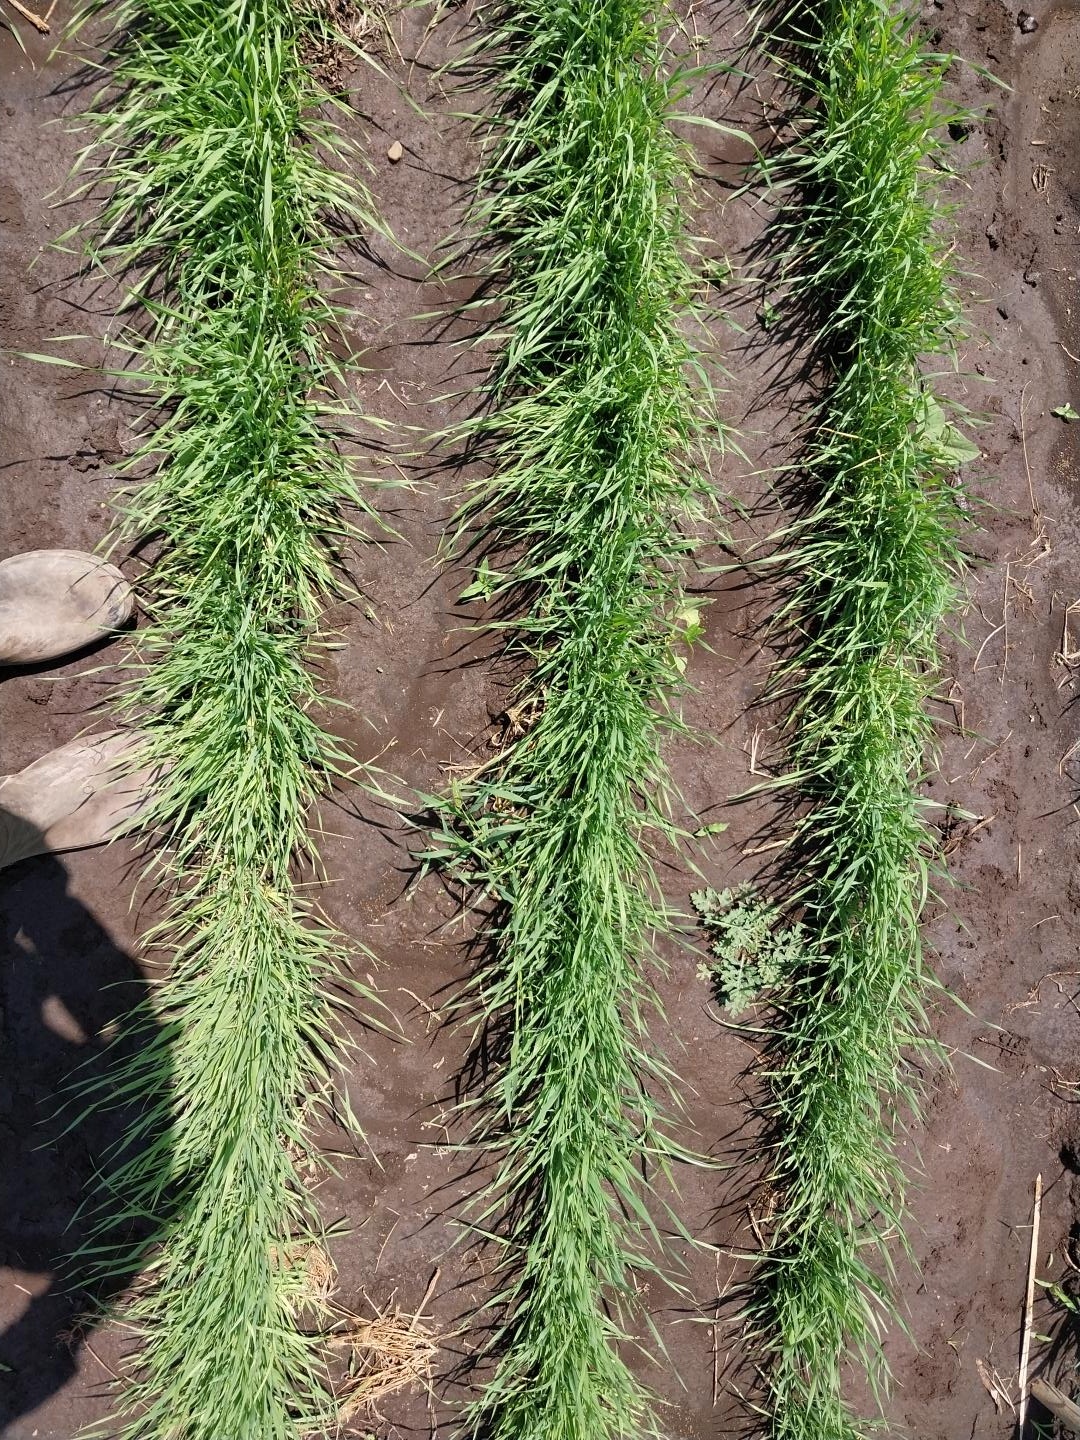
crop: wheat
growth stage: vegetative
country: Tanzania
